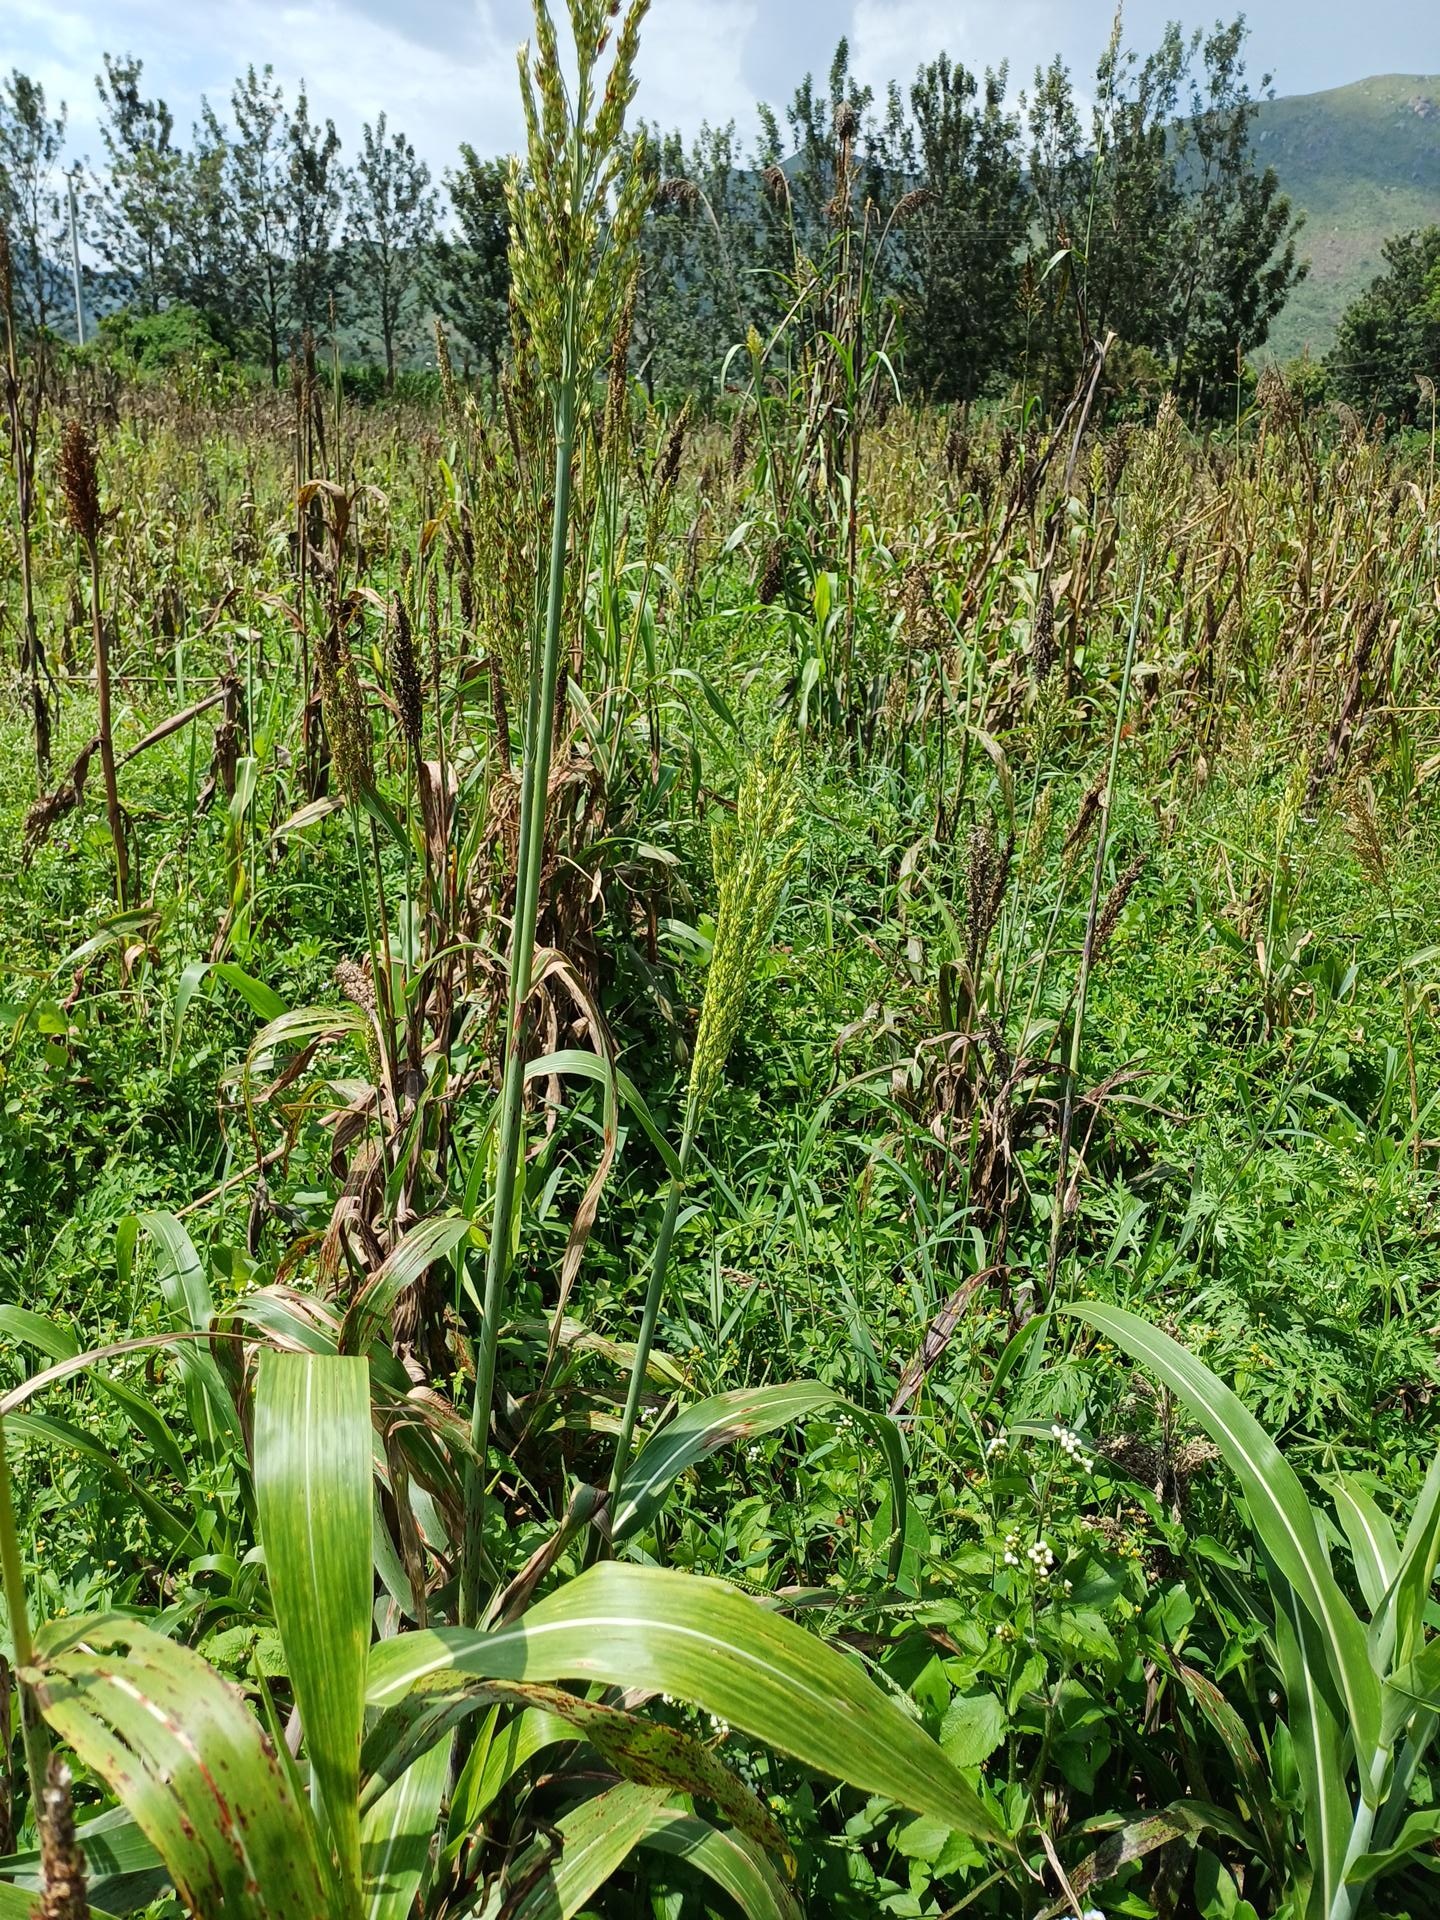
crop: sorghum
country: Kenya
